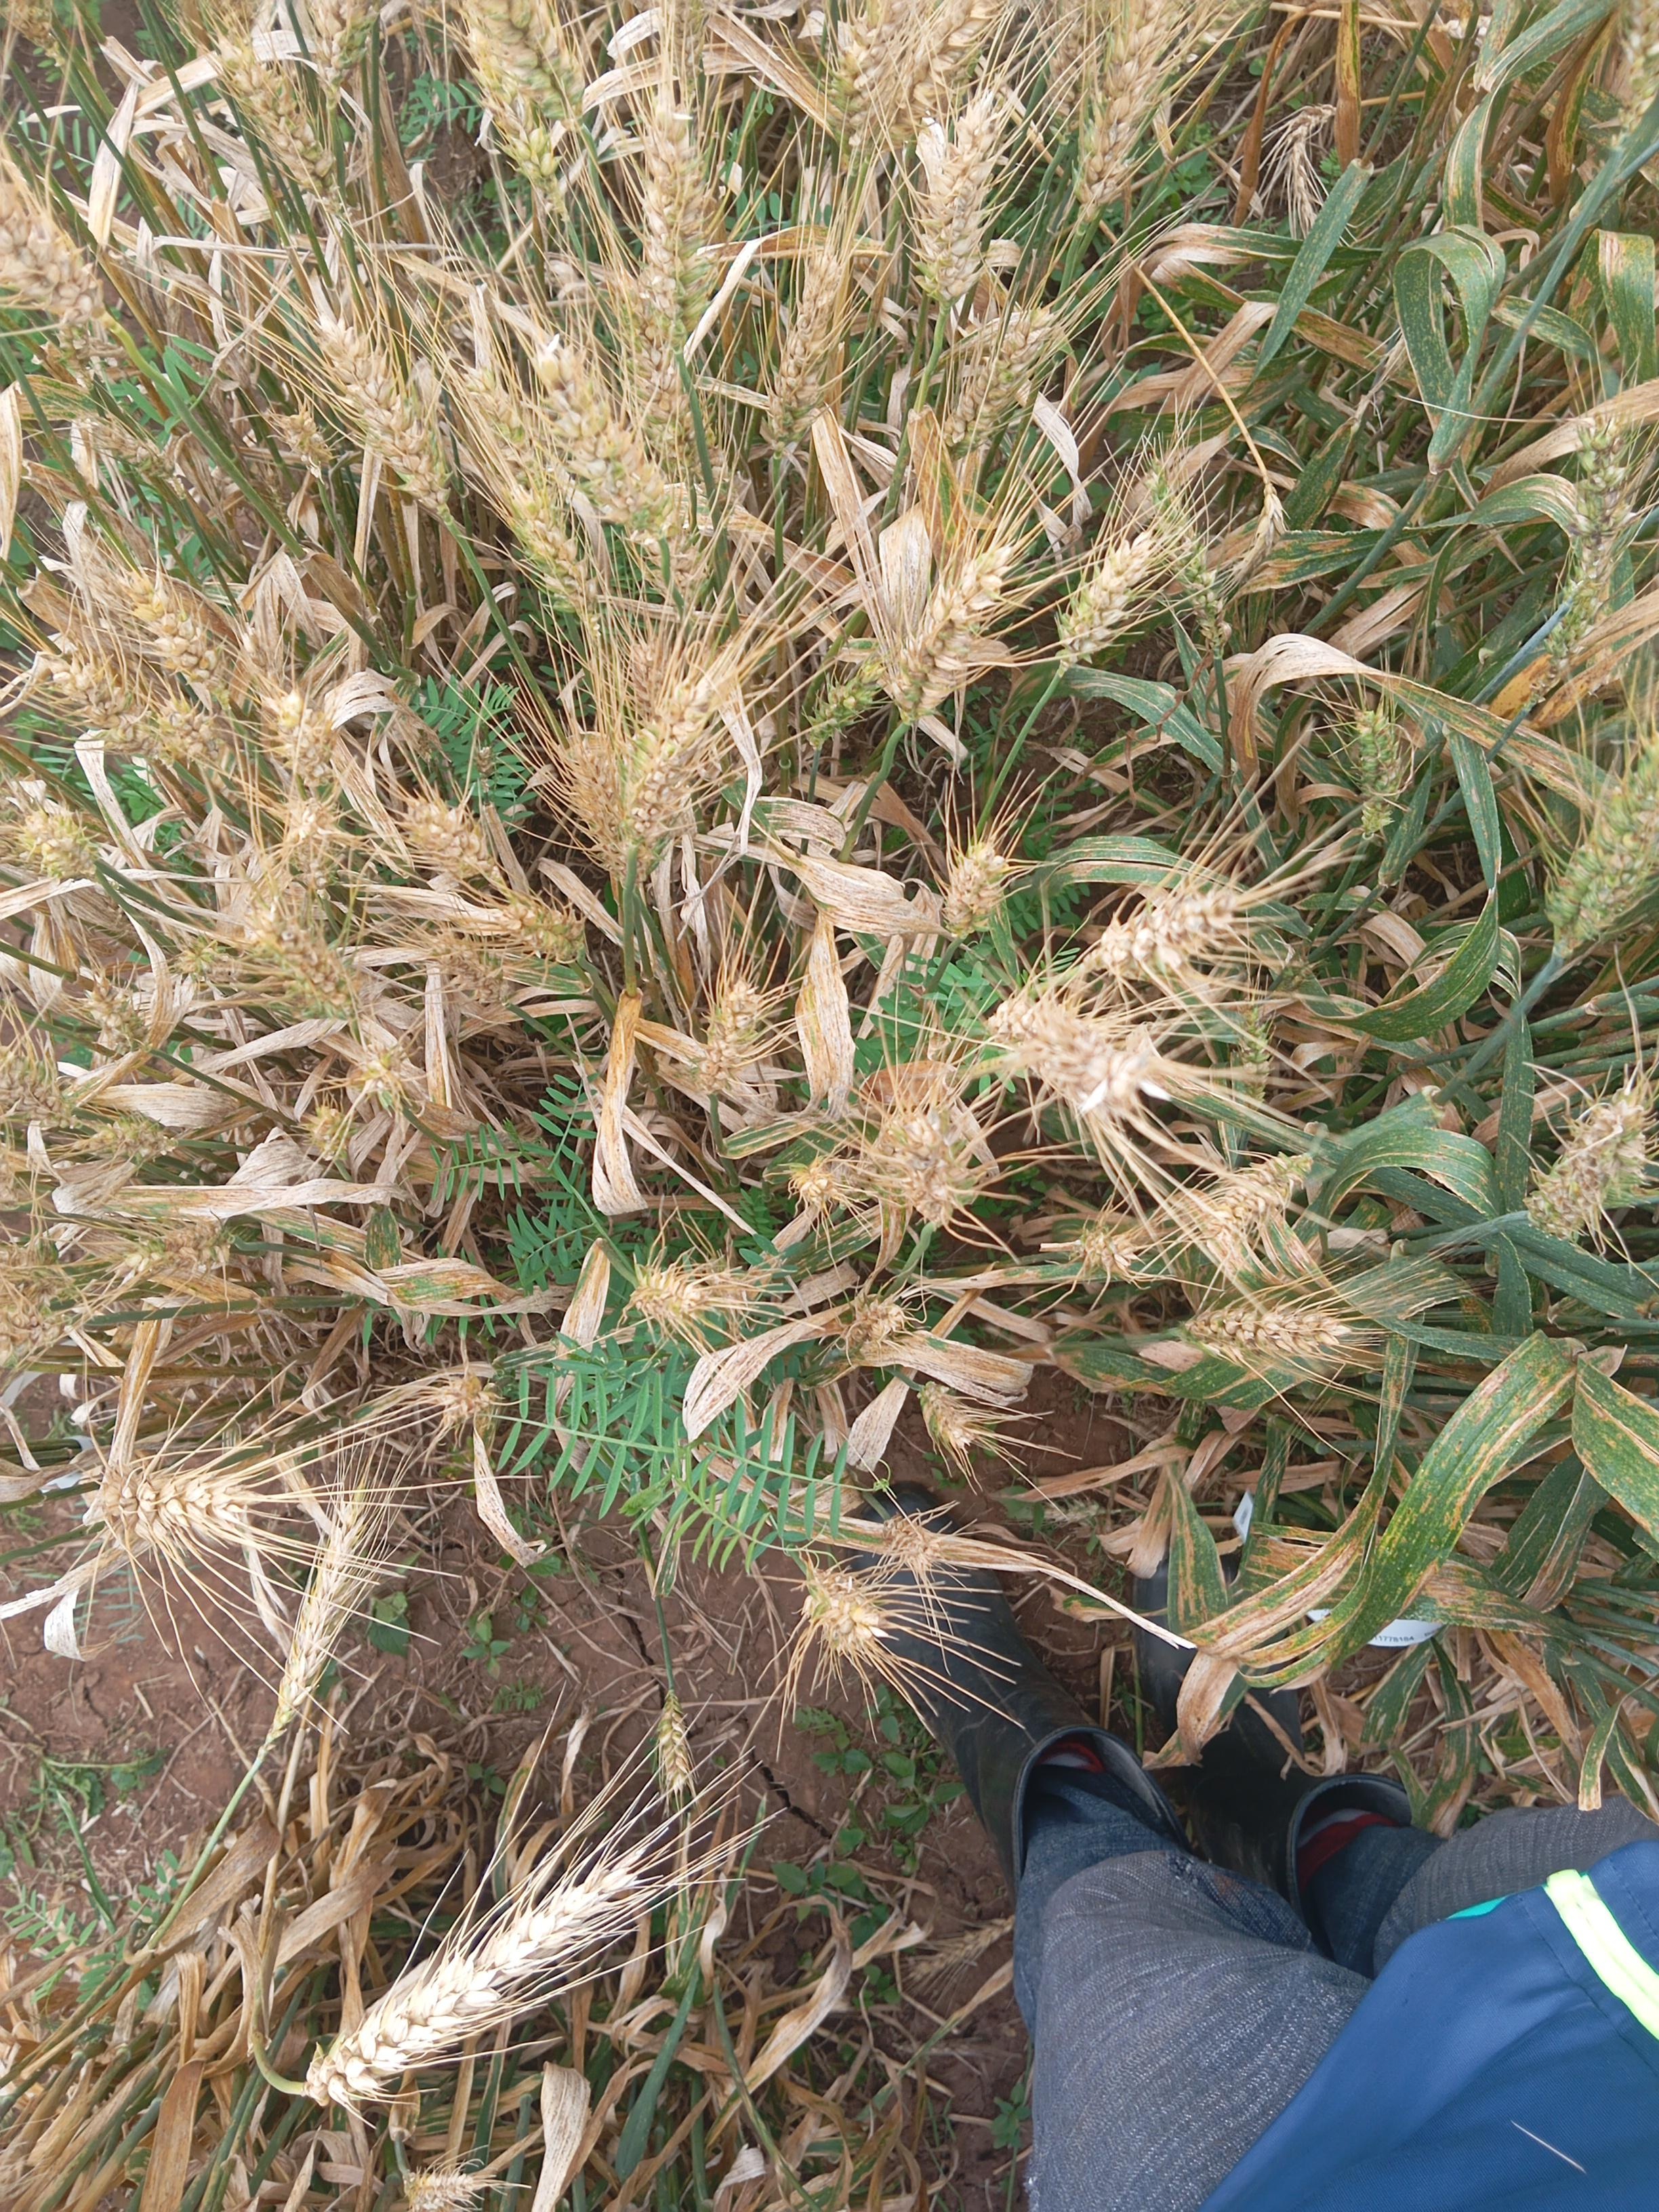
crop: wheat
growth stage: maturity
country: Kenya
